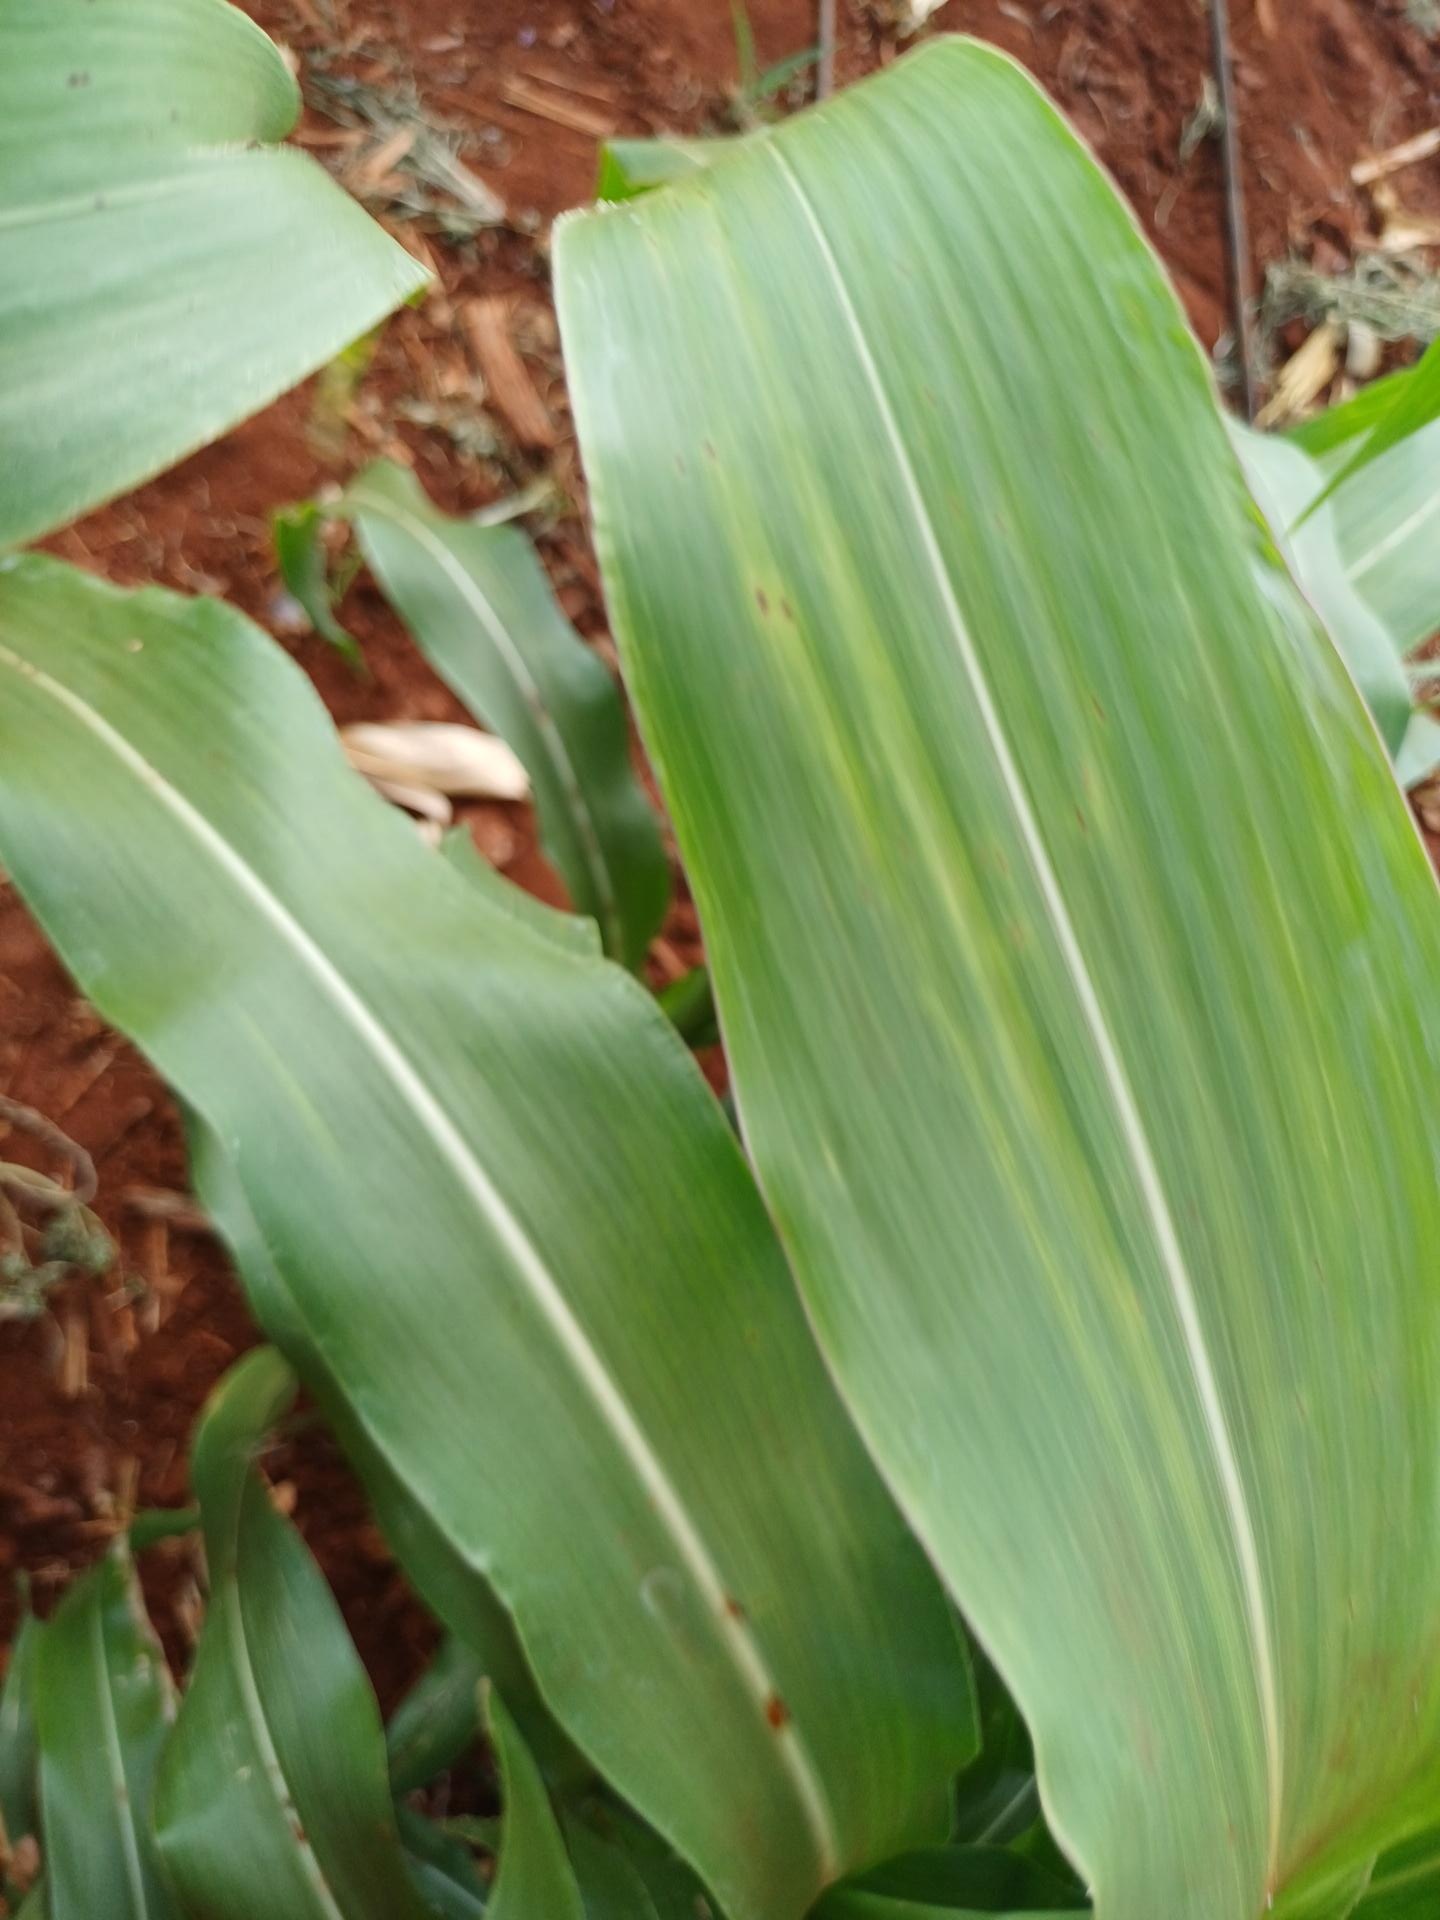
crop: sorghum
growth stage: vegetative
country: Kenya
